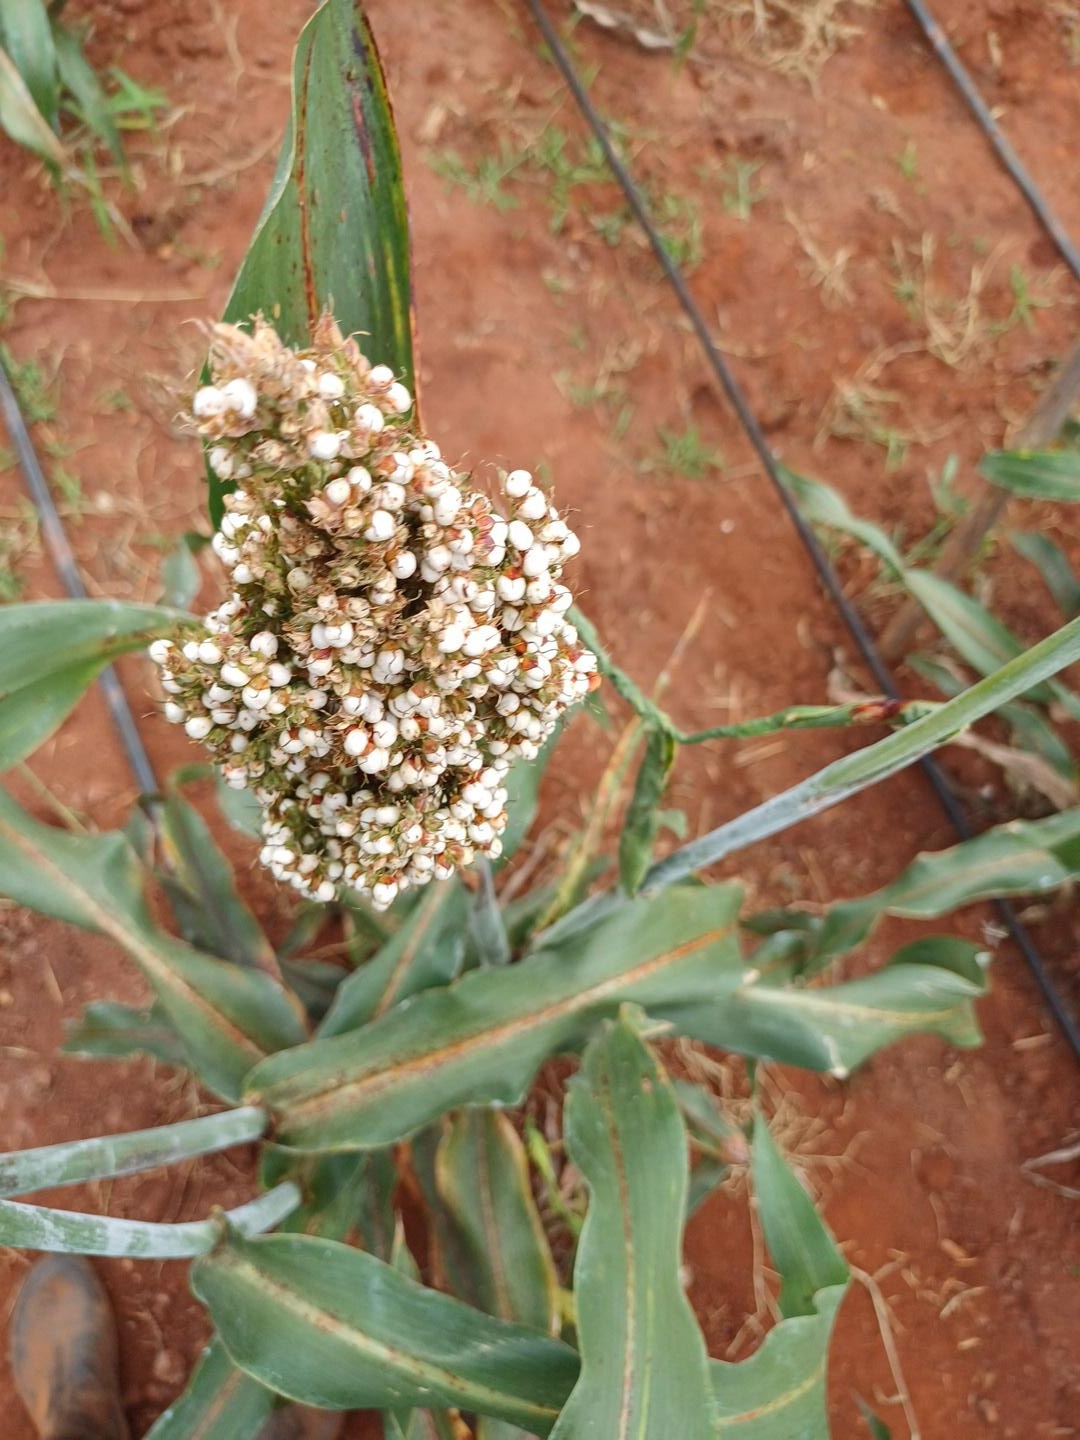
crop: sorghum
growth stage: filling grain
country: Kenya
